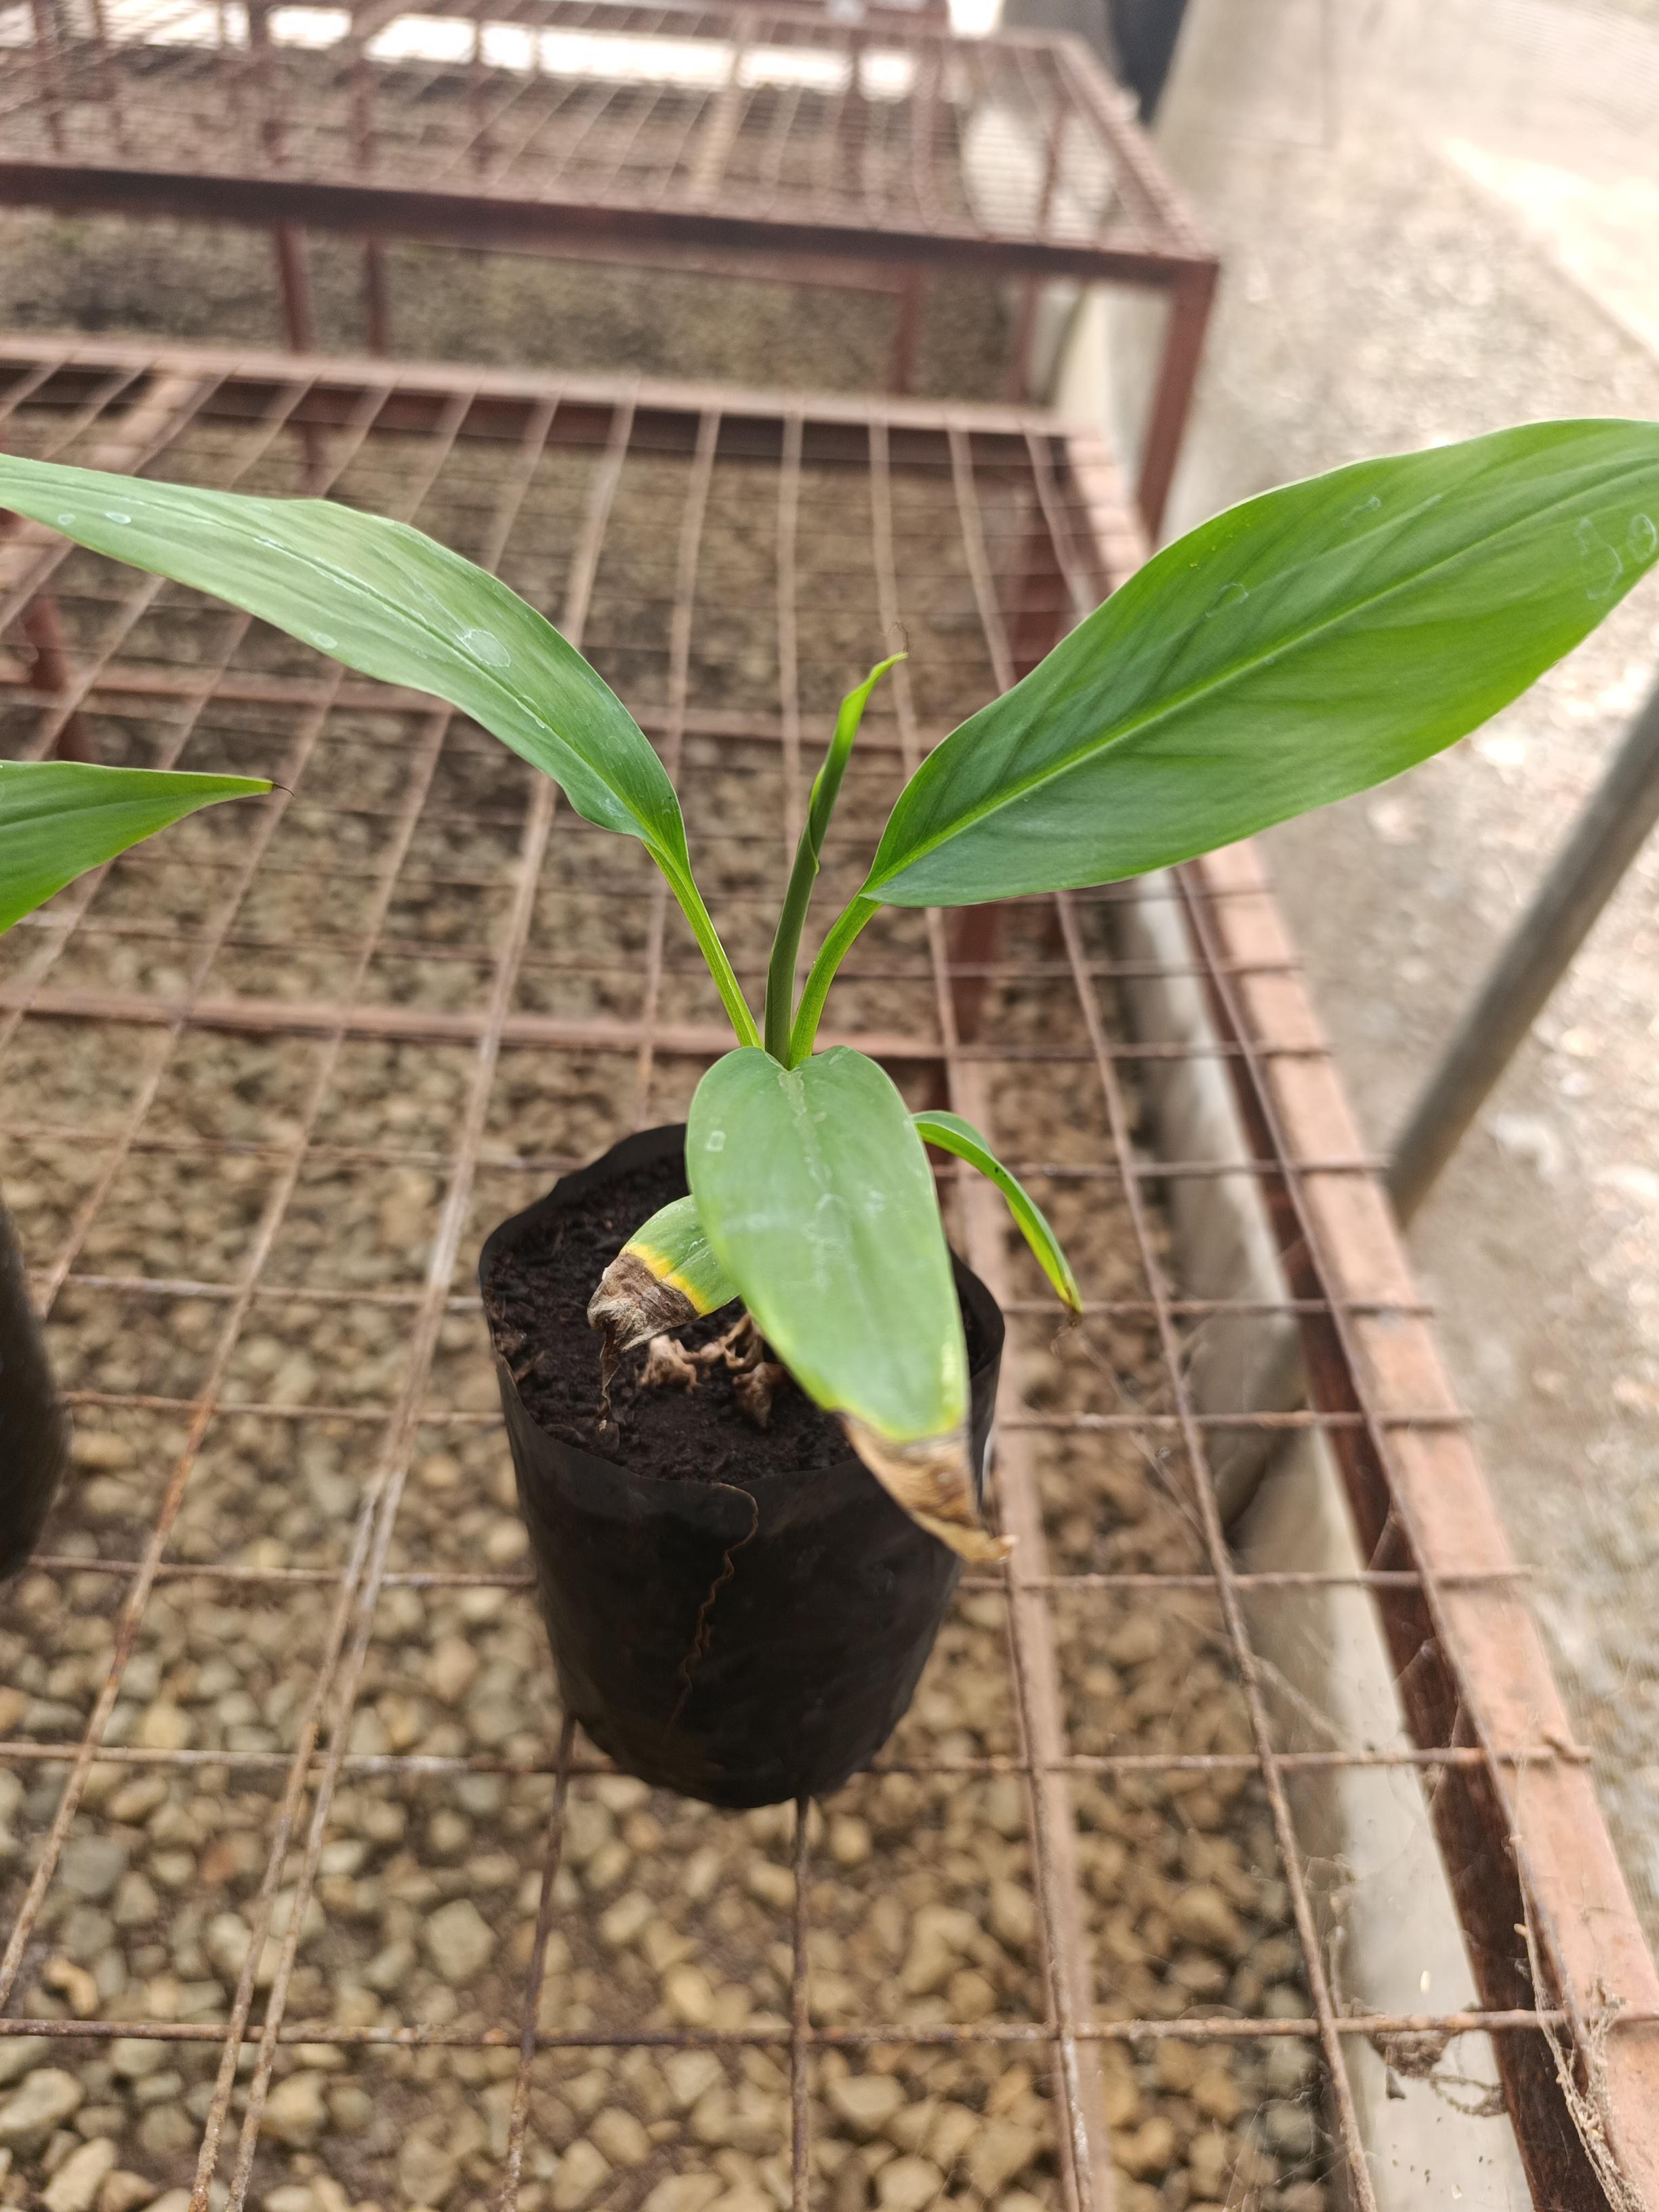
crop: banana
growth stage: vegetative
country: Tanzania
